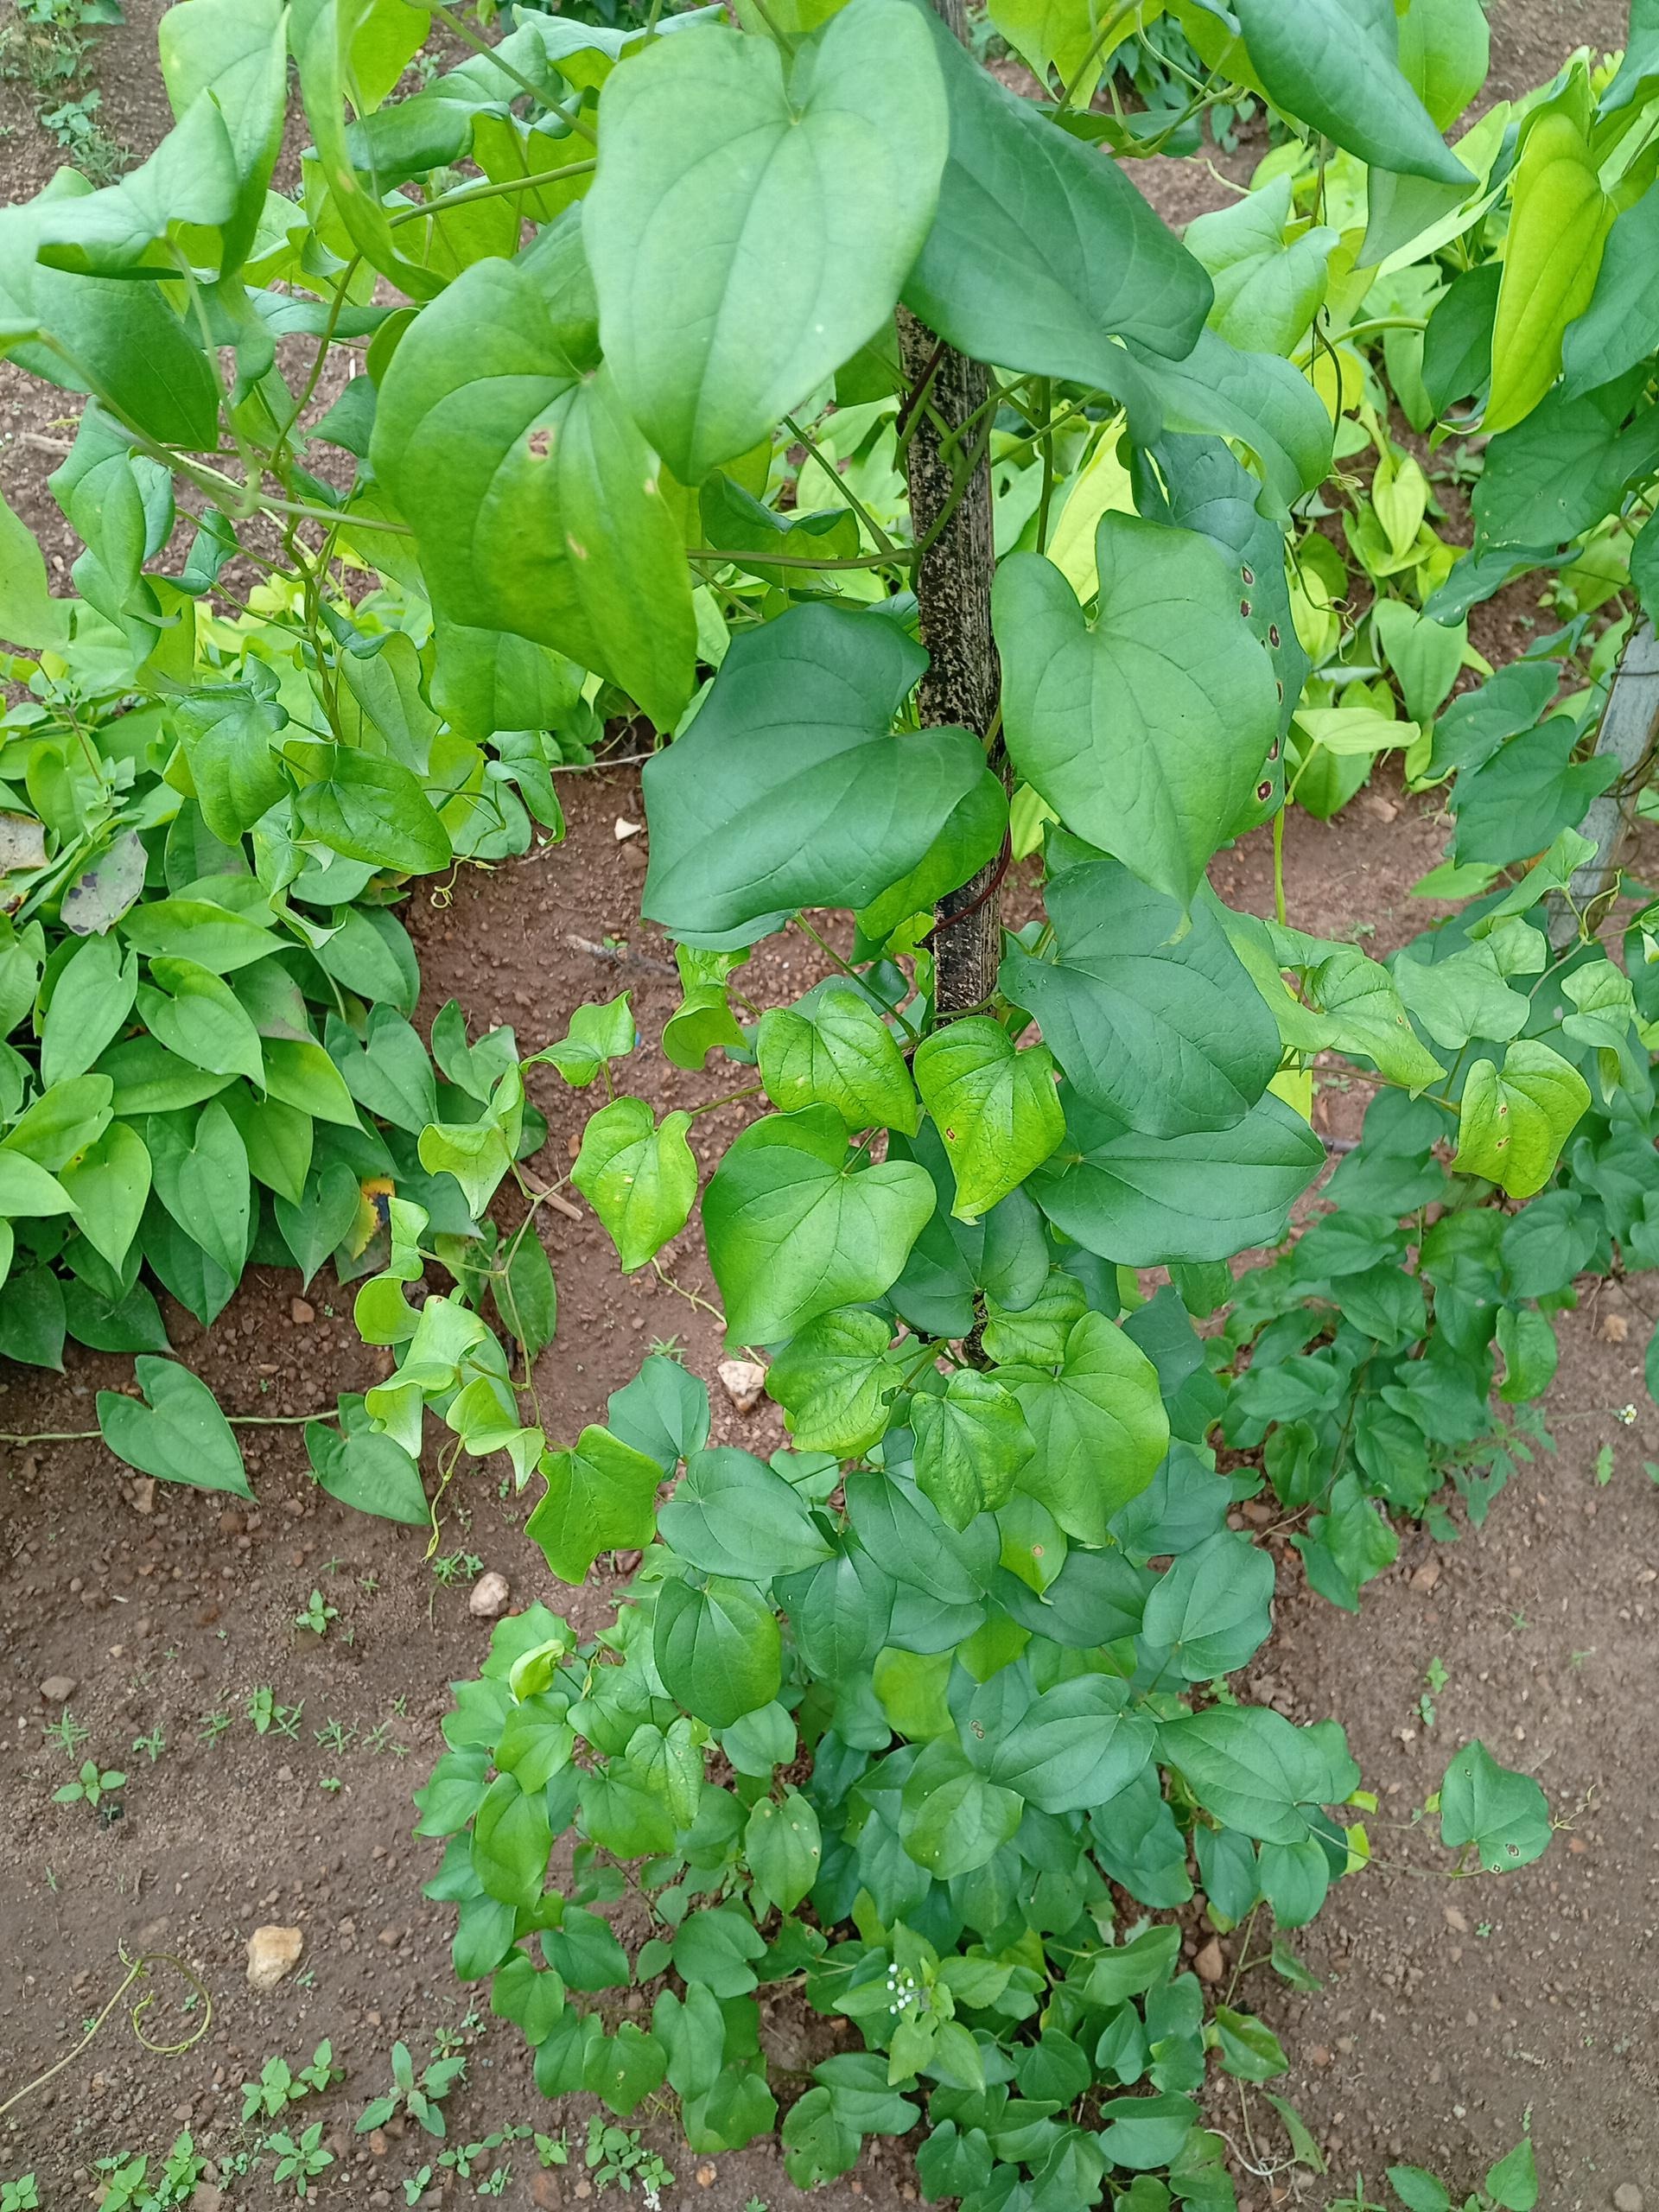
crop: yam
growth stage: vegetative
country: Nigeria
